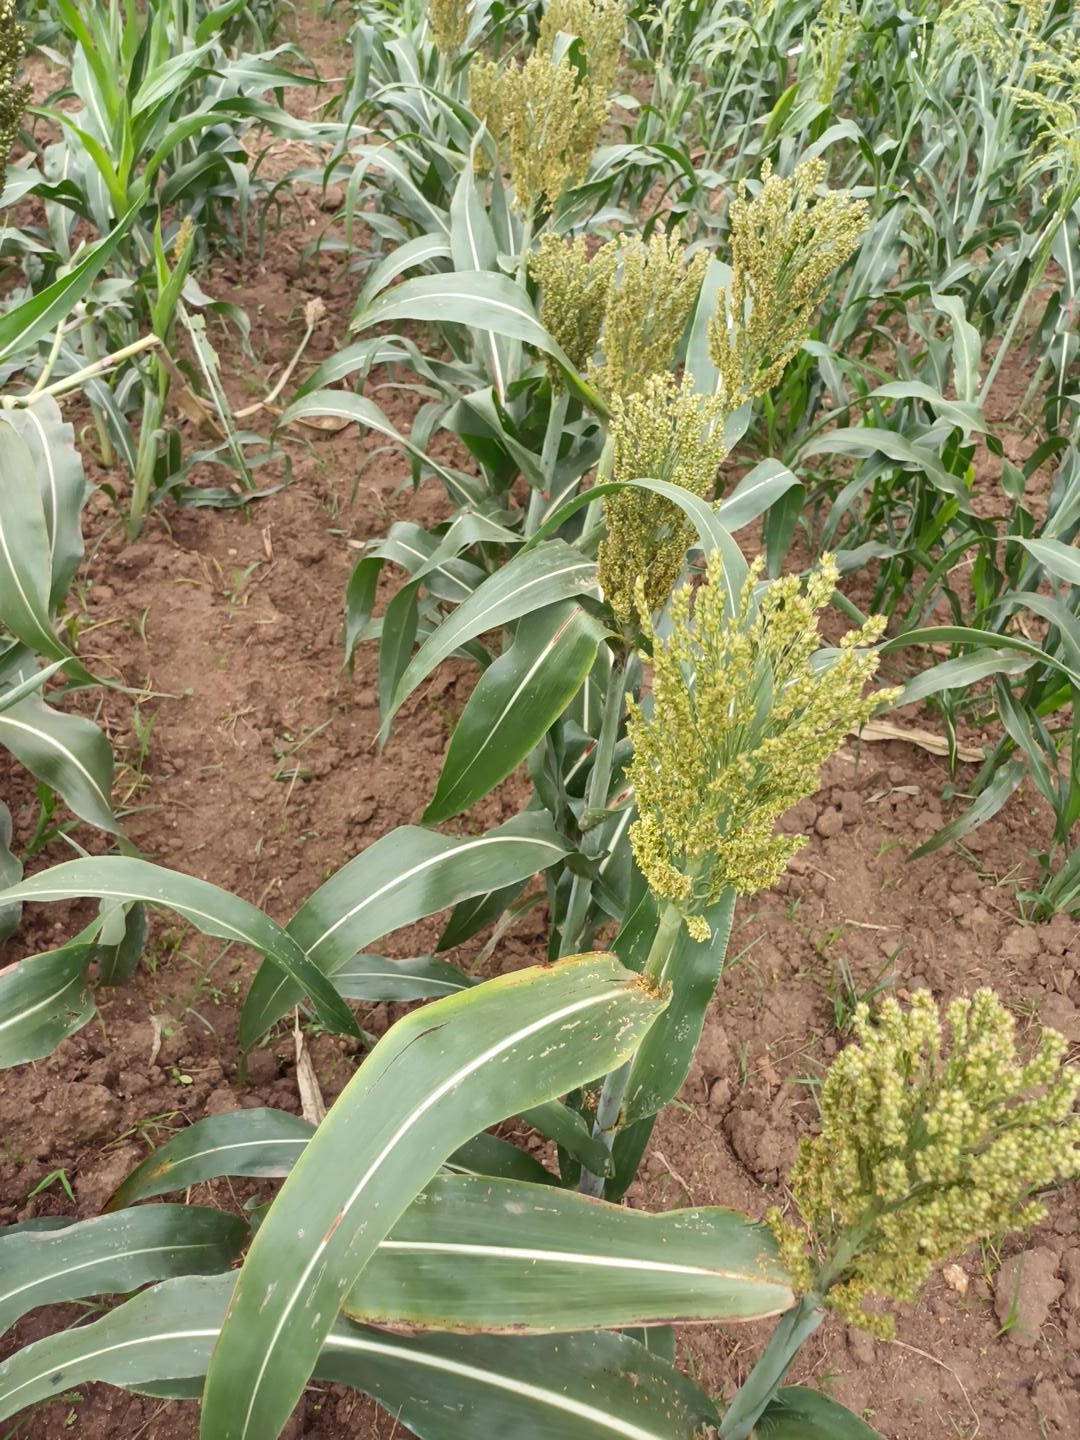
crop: sorghum
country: Kenya
